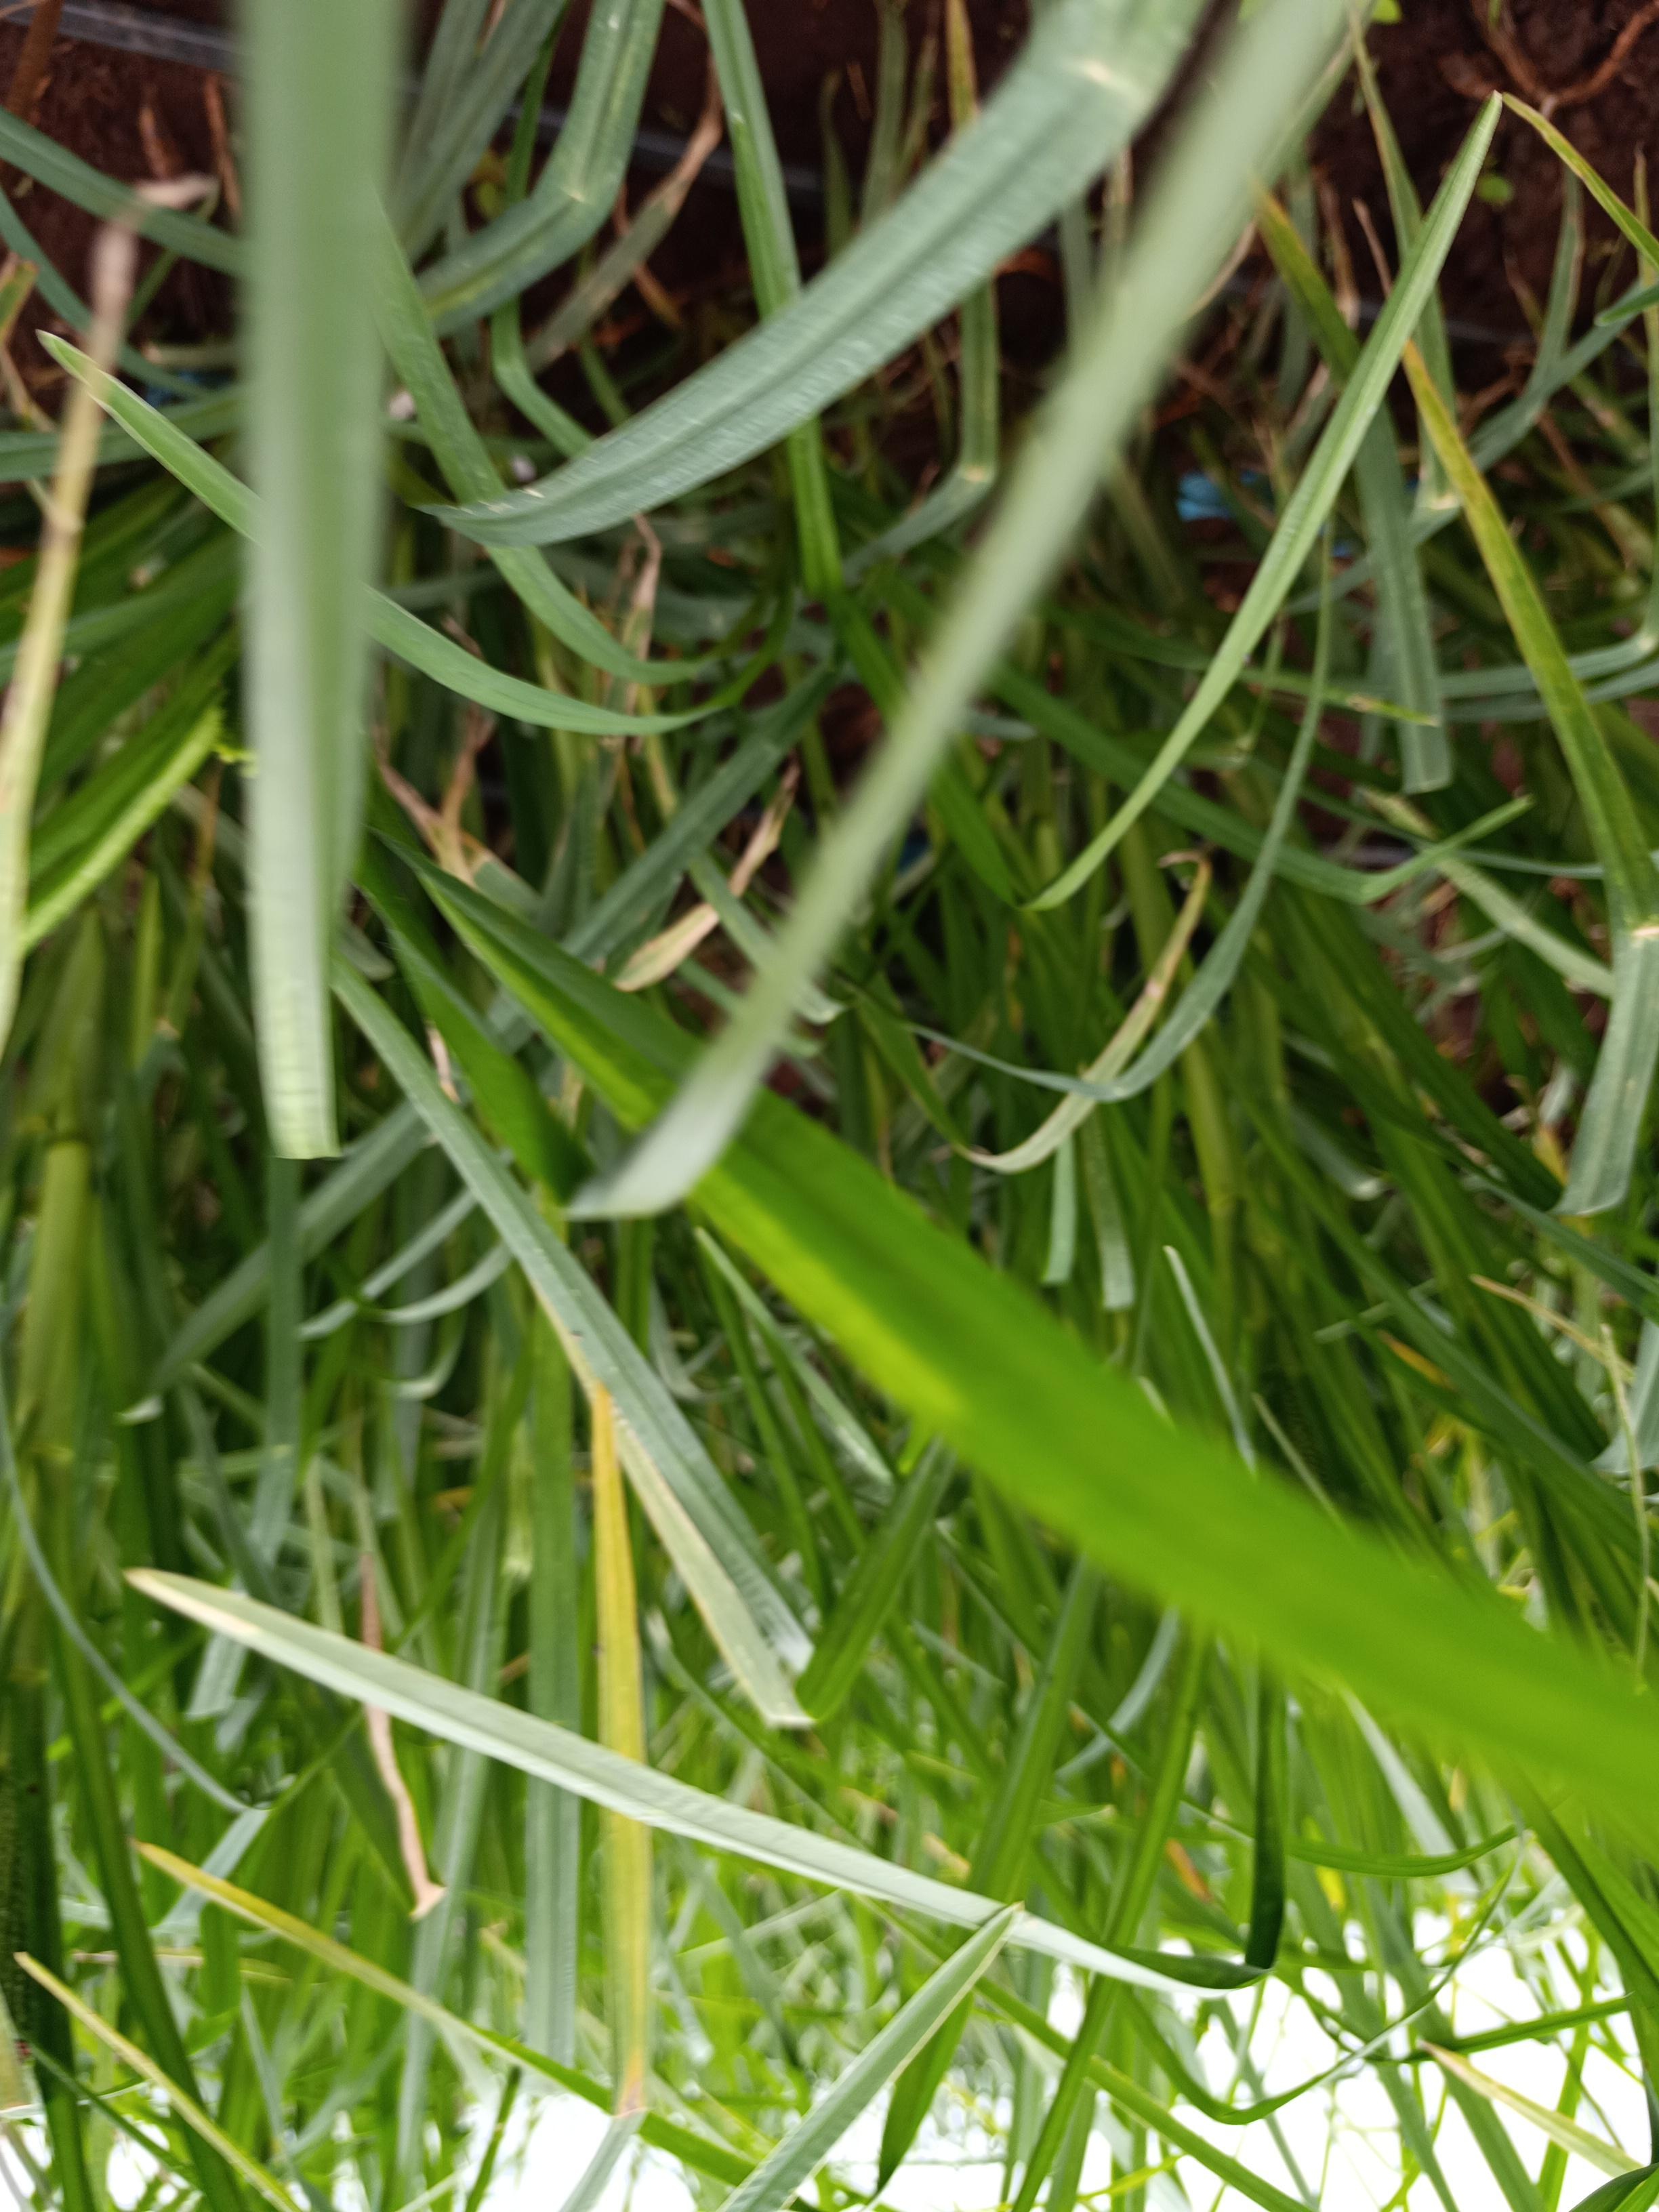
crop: finger millet
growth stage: heading tuber
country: Kenya
